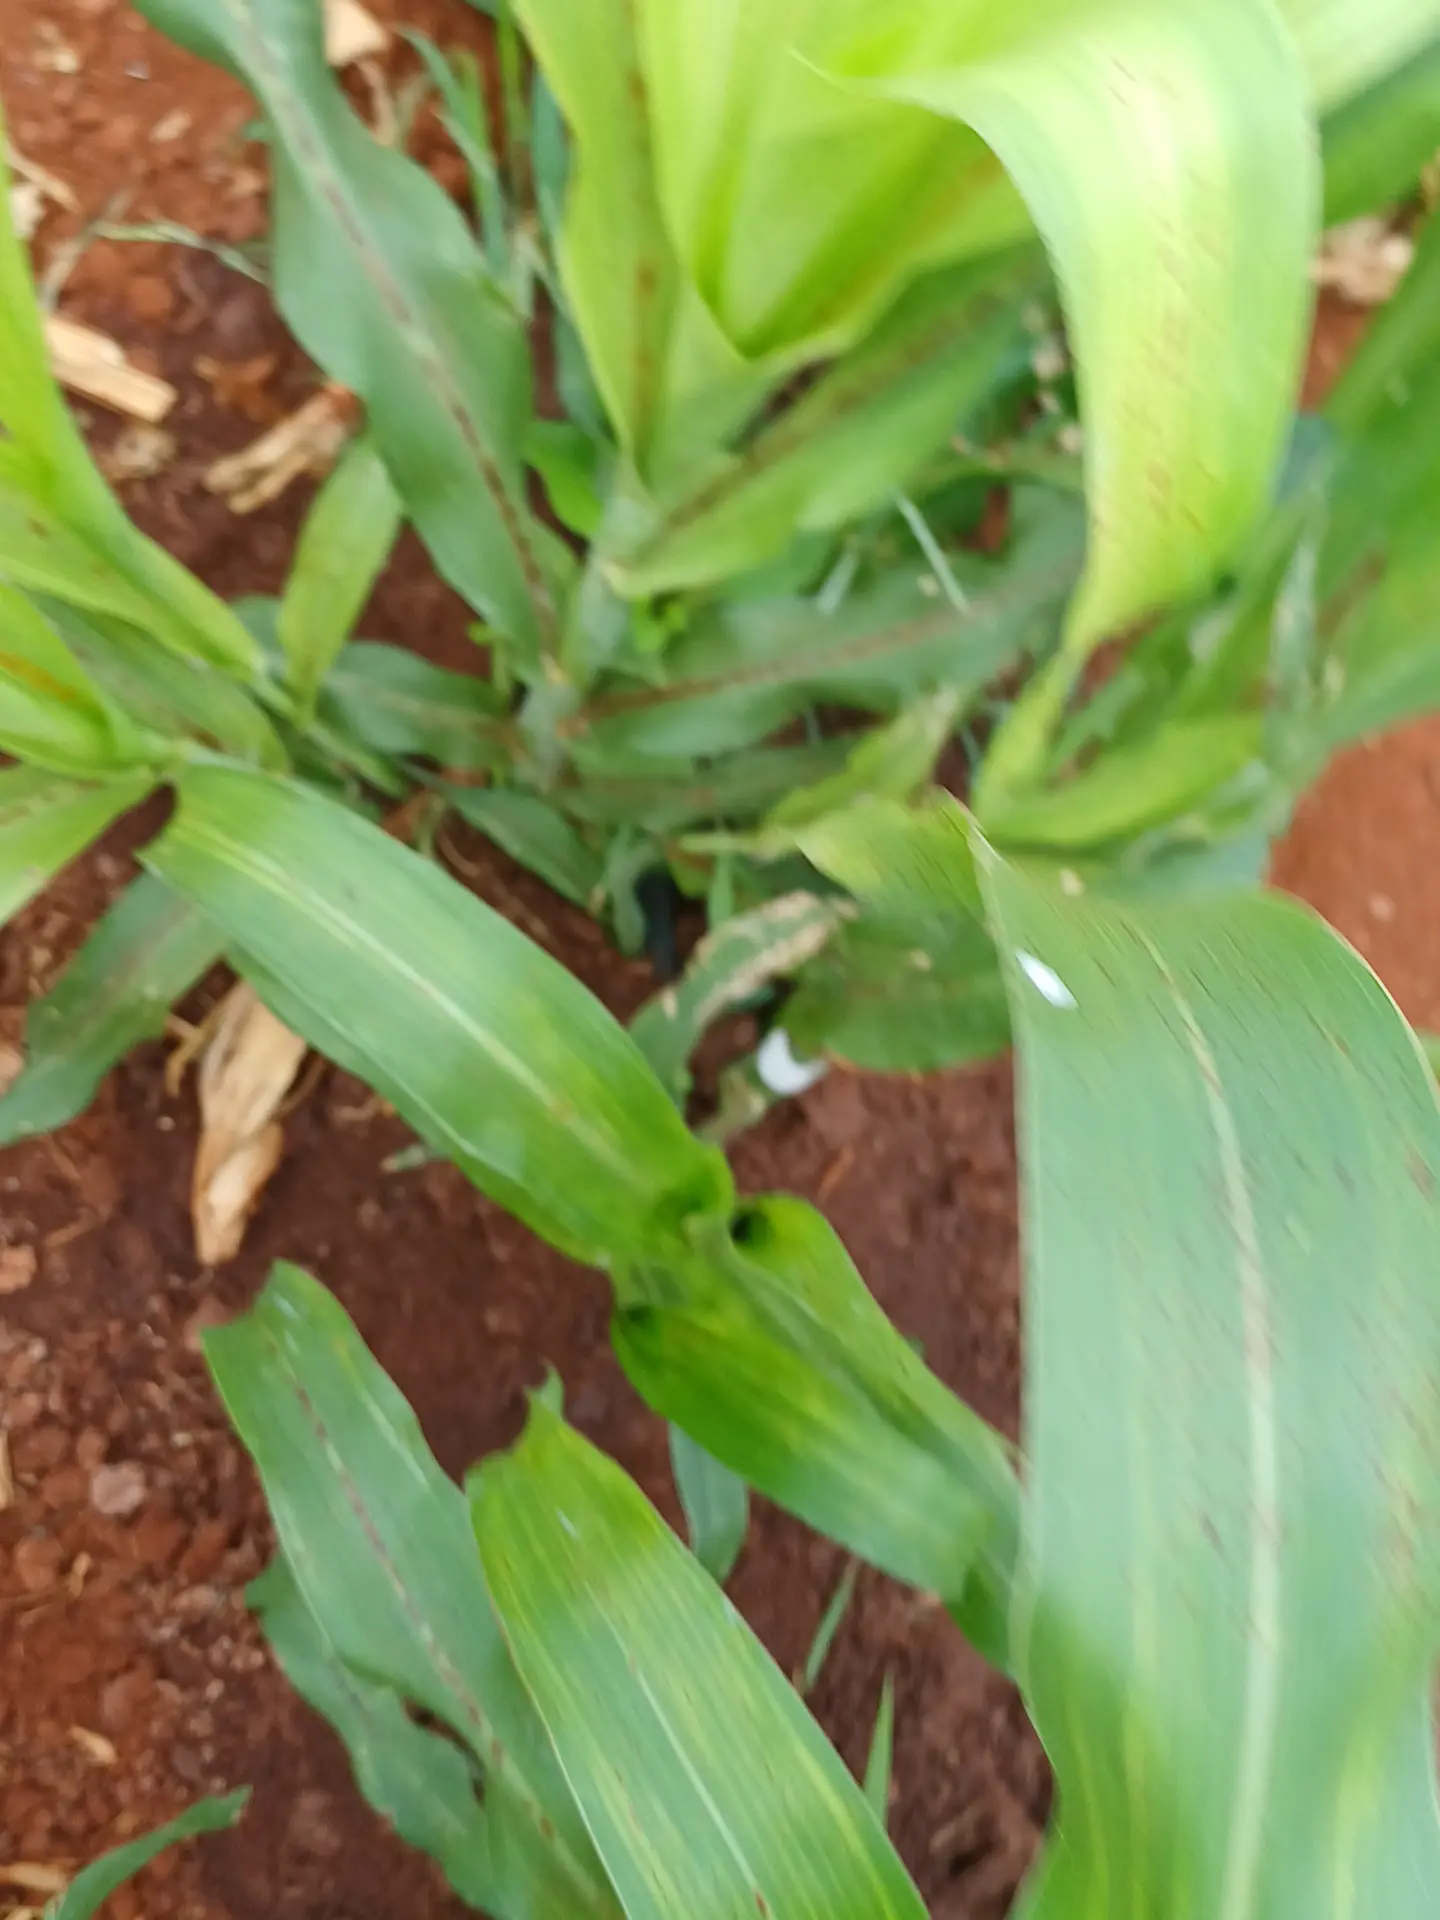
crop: sorghum
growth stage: vegetative
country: Kenya
